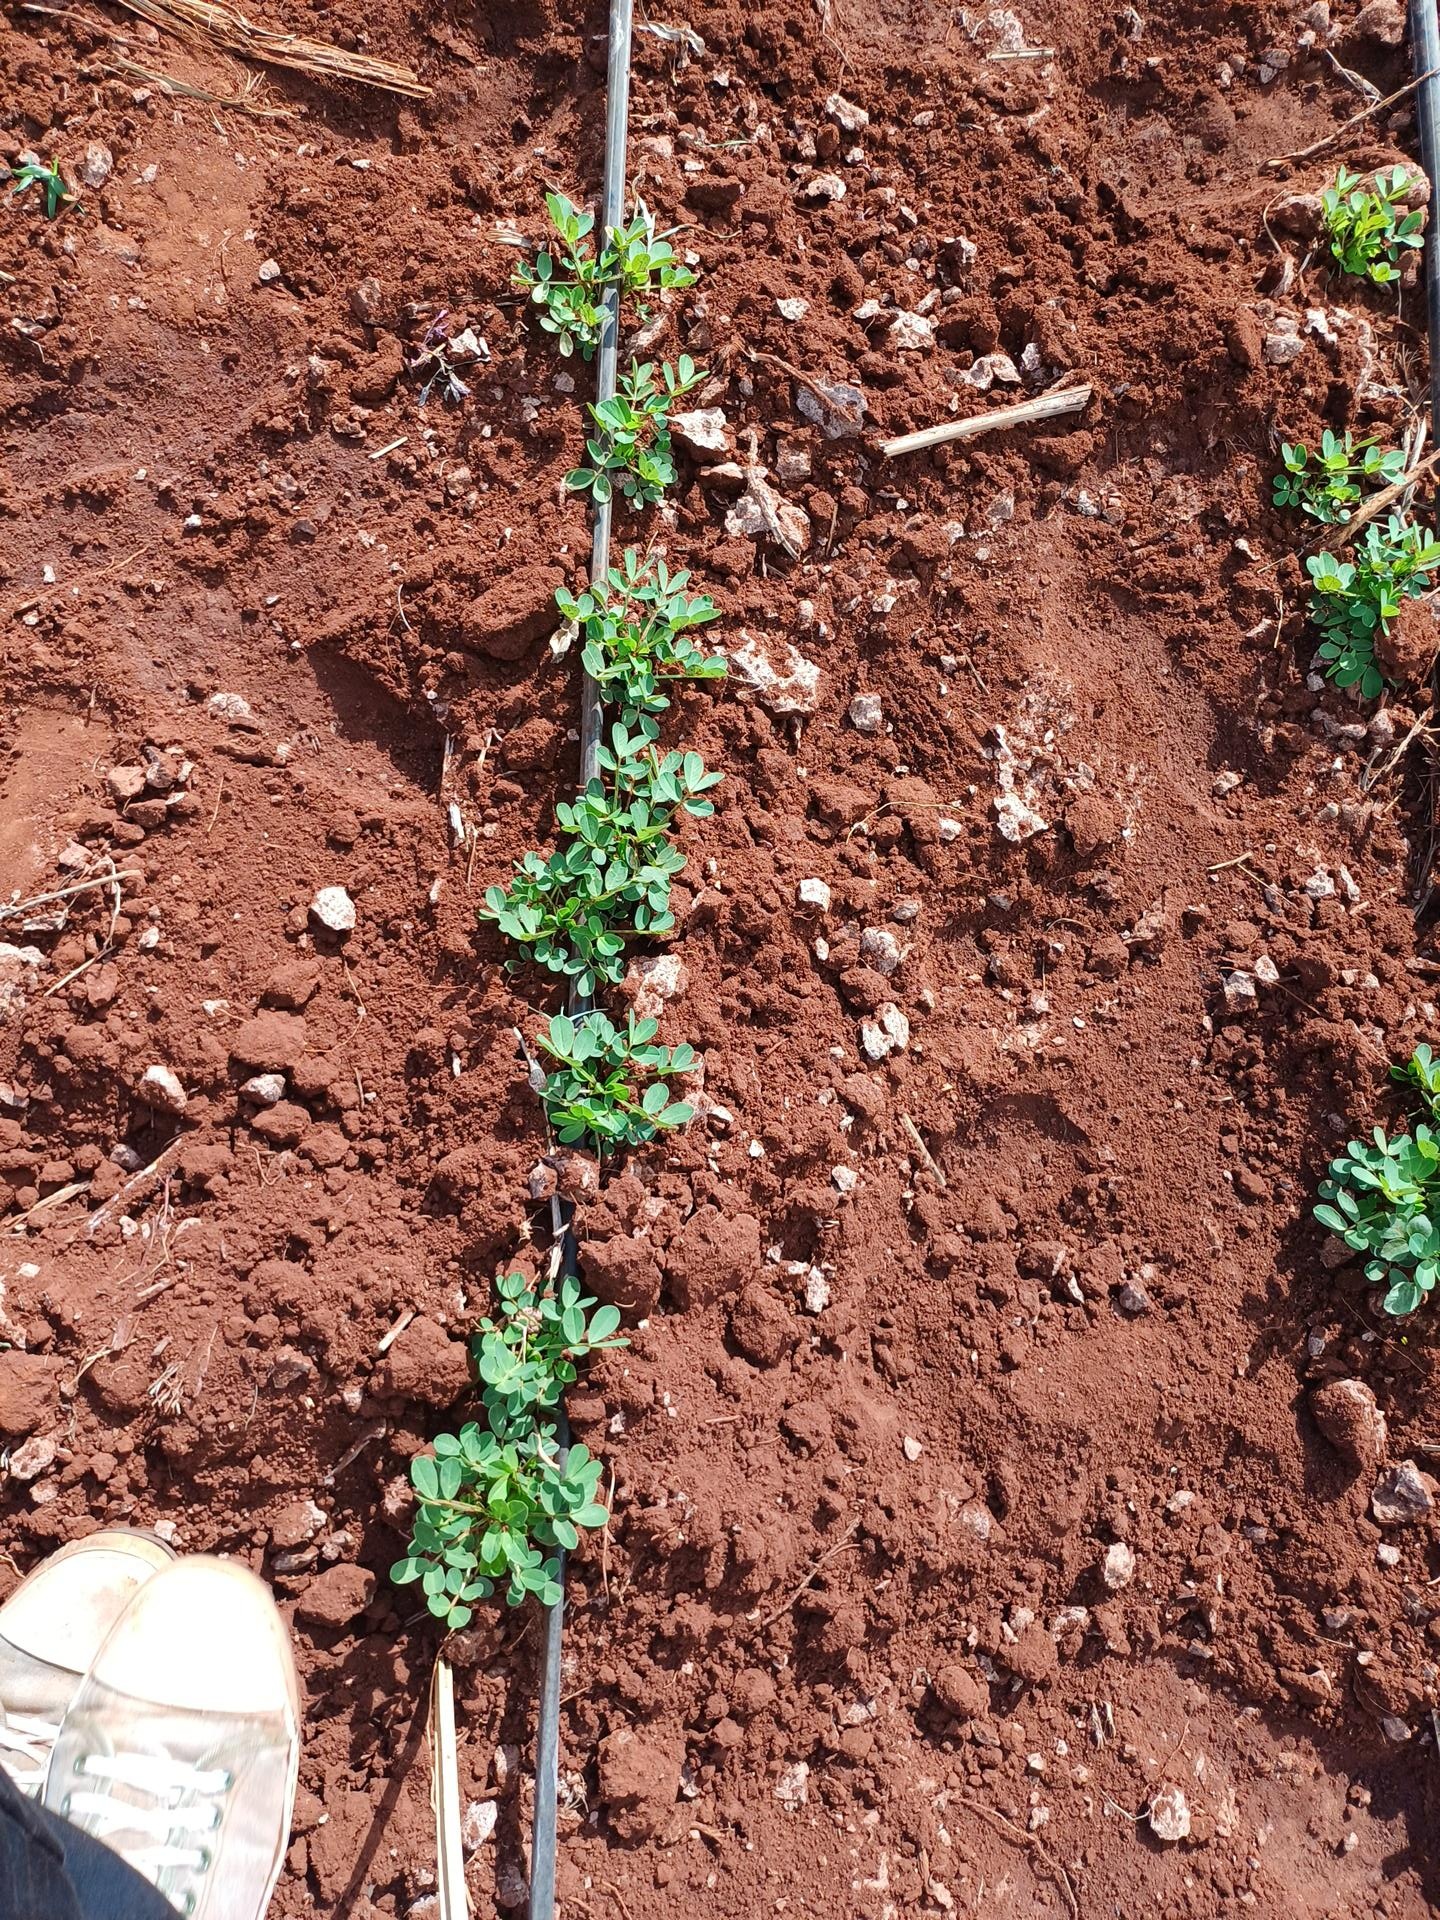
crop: groundnut
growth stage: vegetative
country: Kenya
